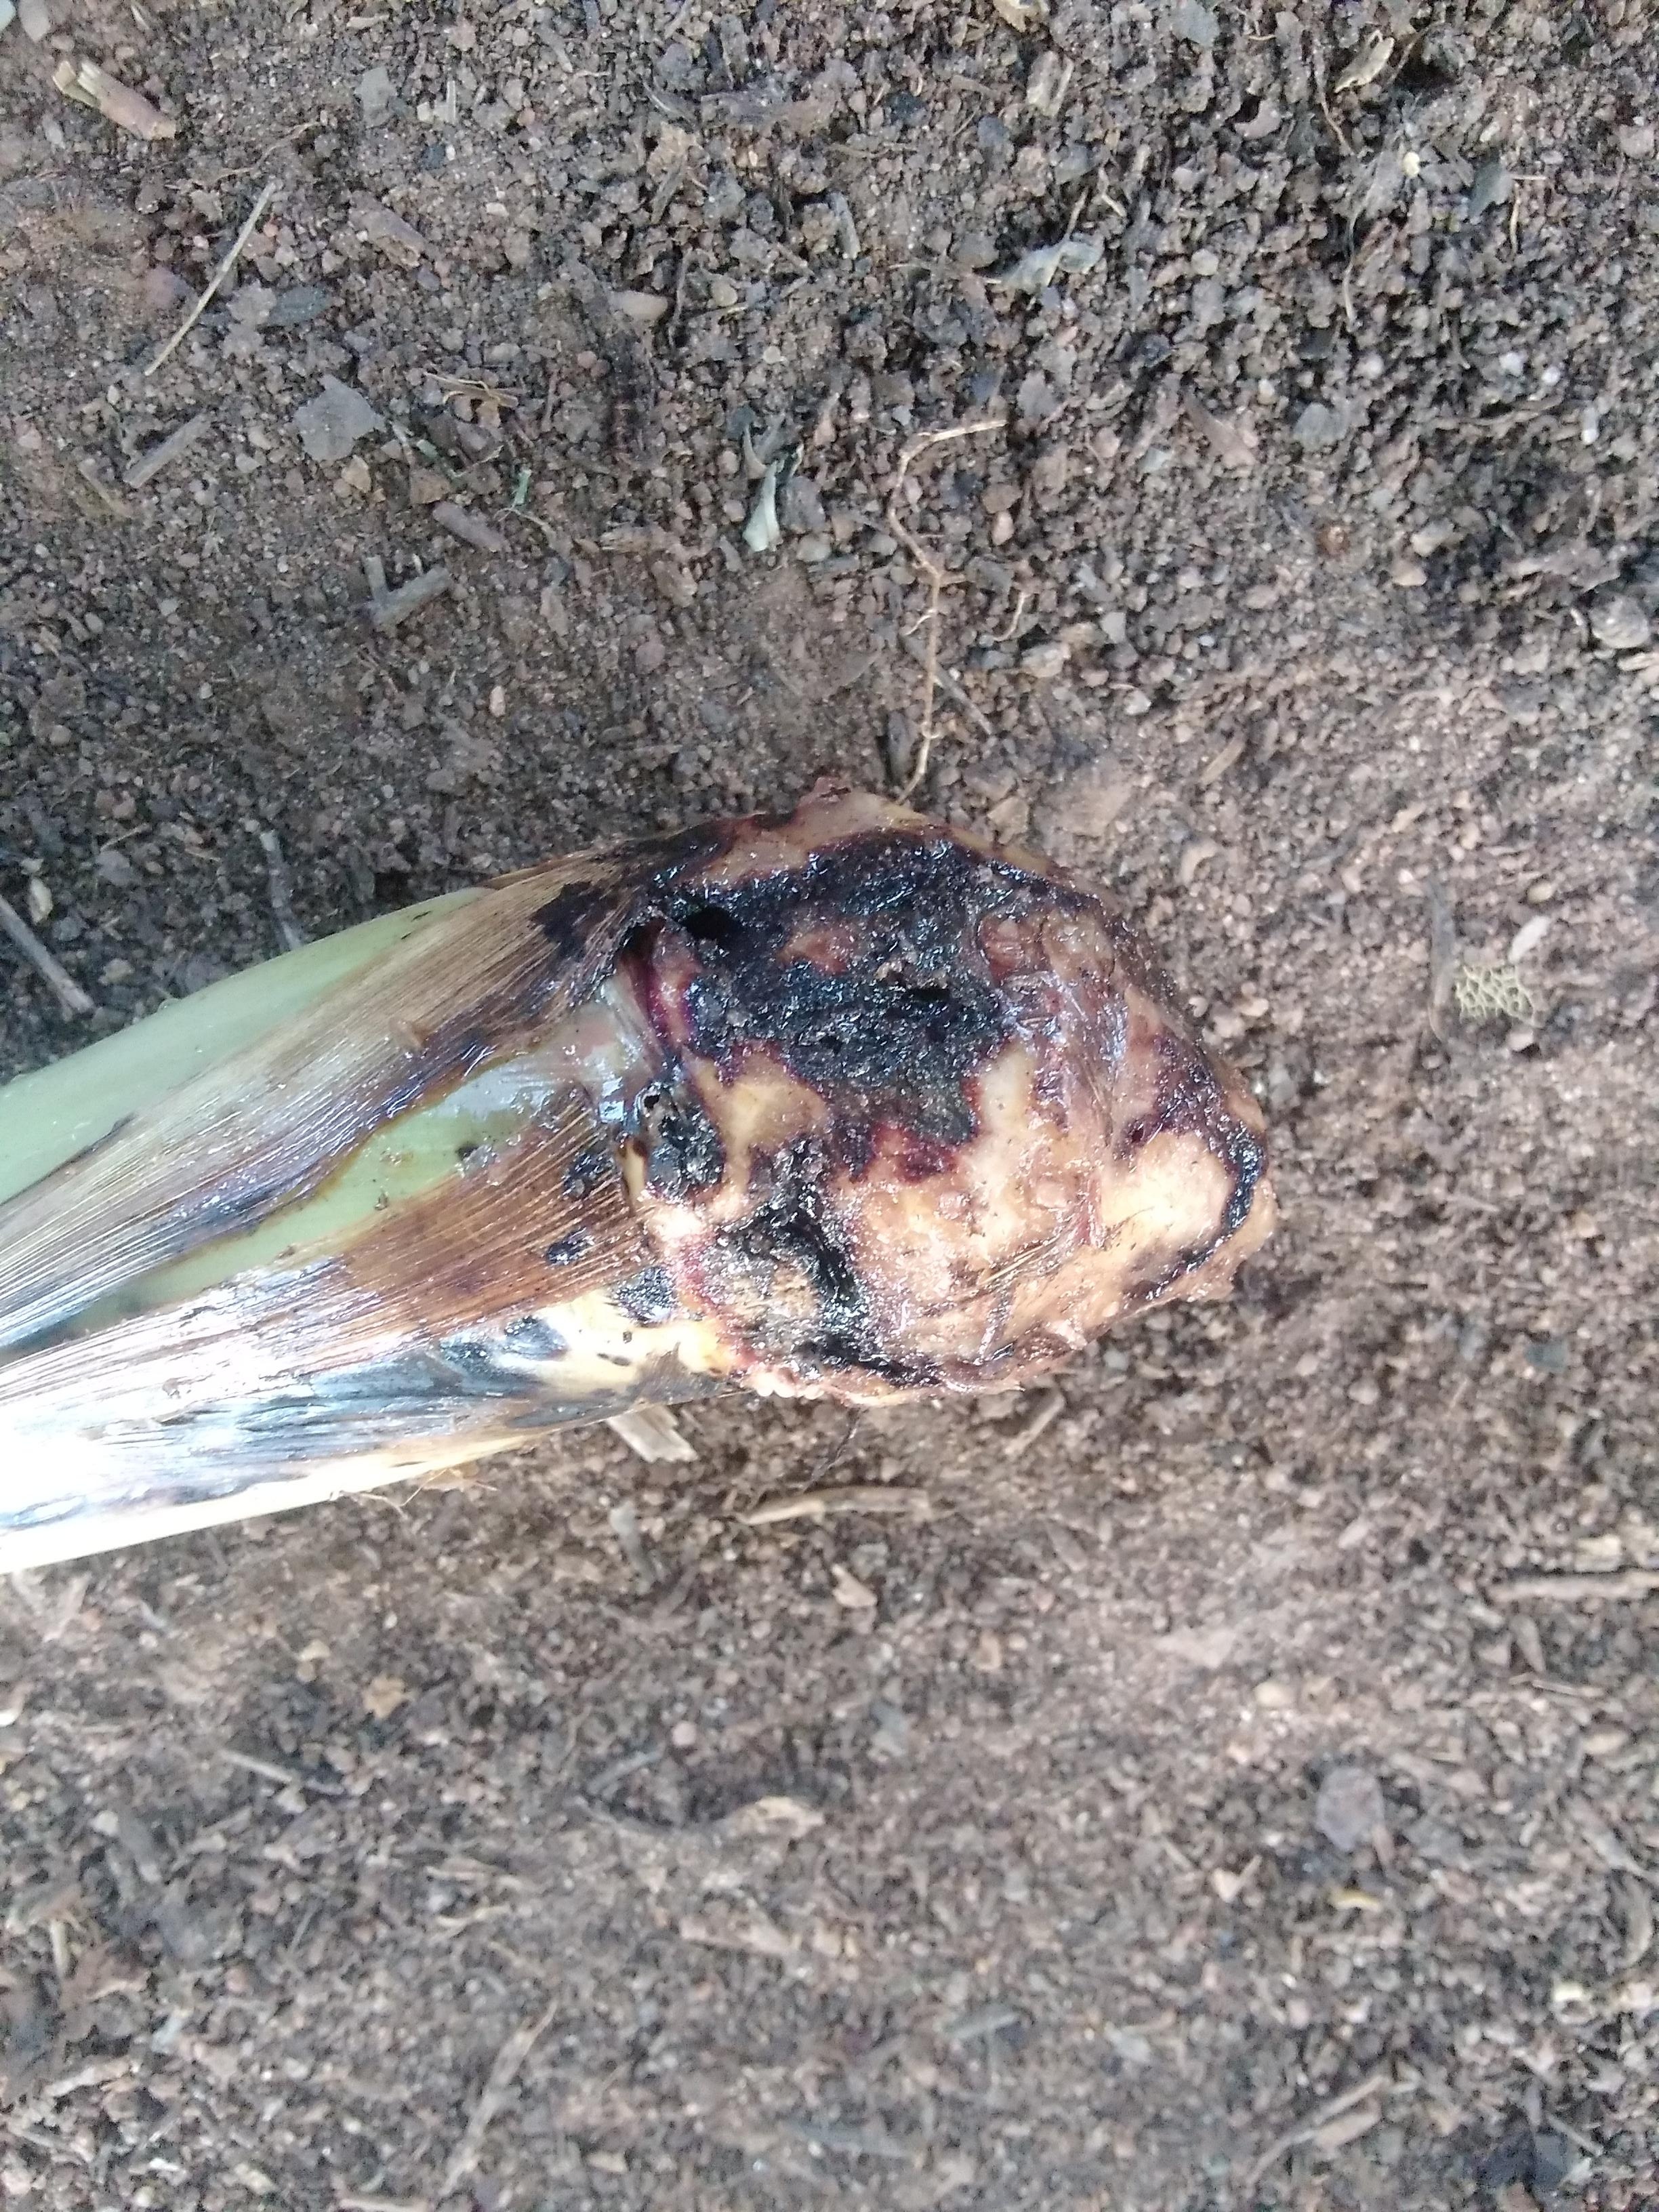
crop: banana
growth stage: vegetative
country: Tanzania
